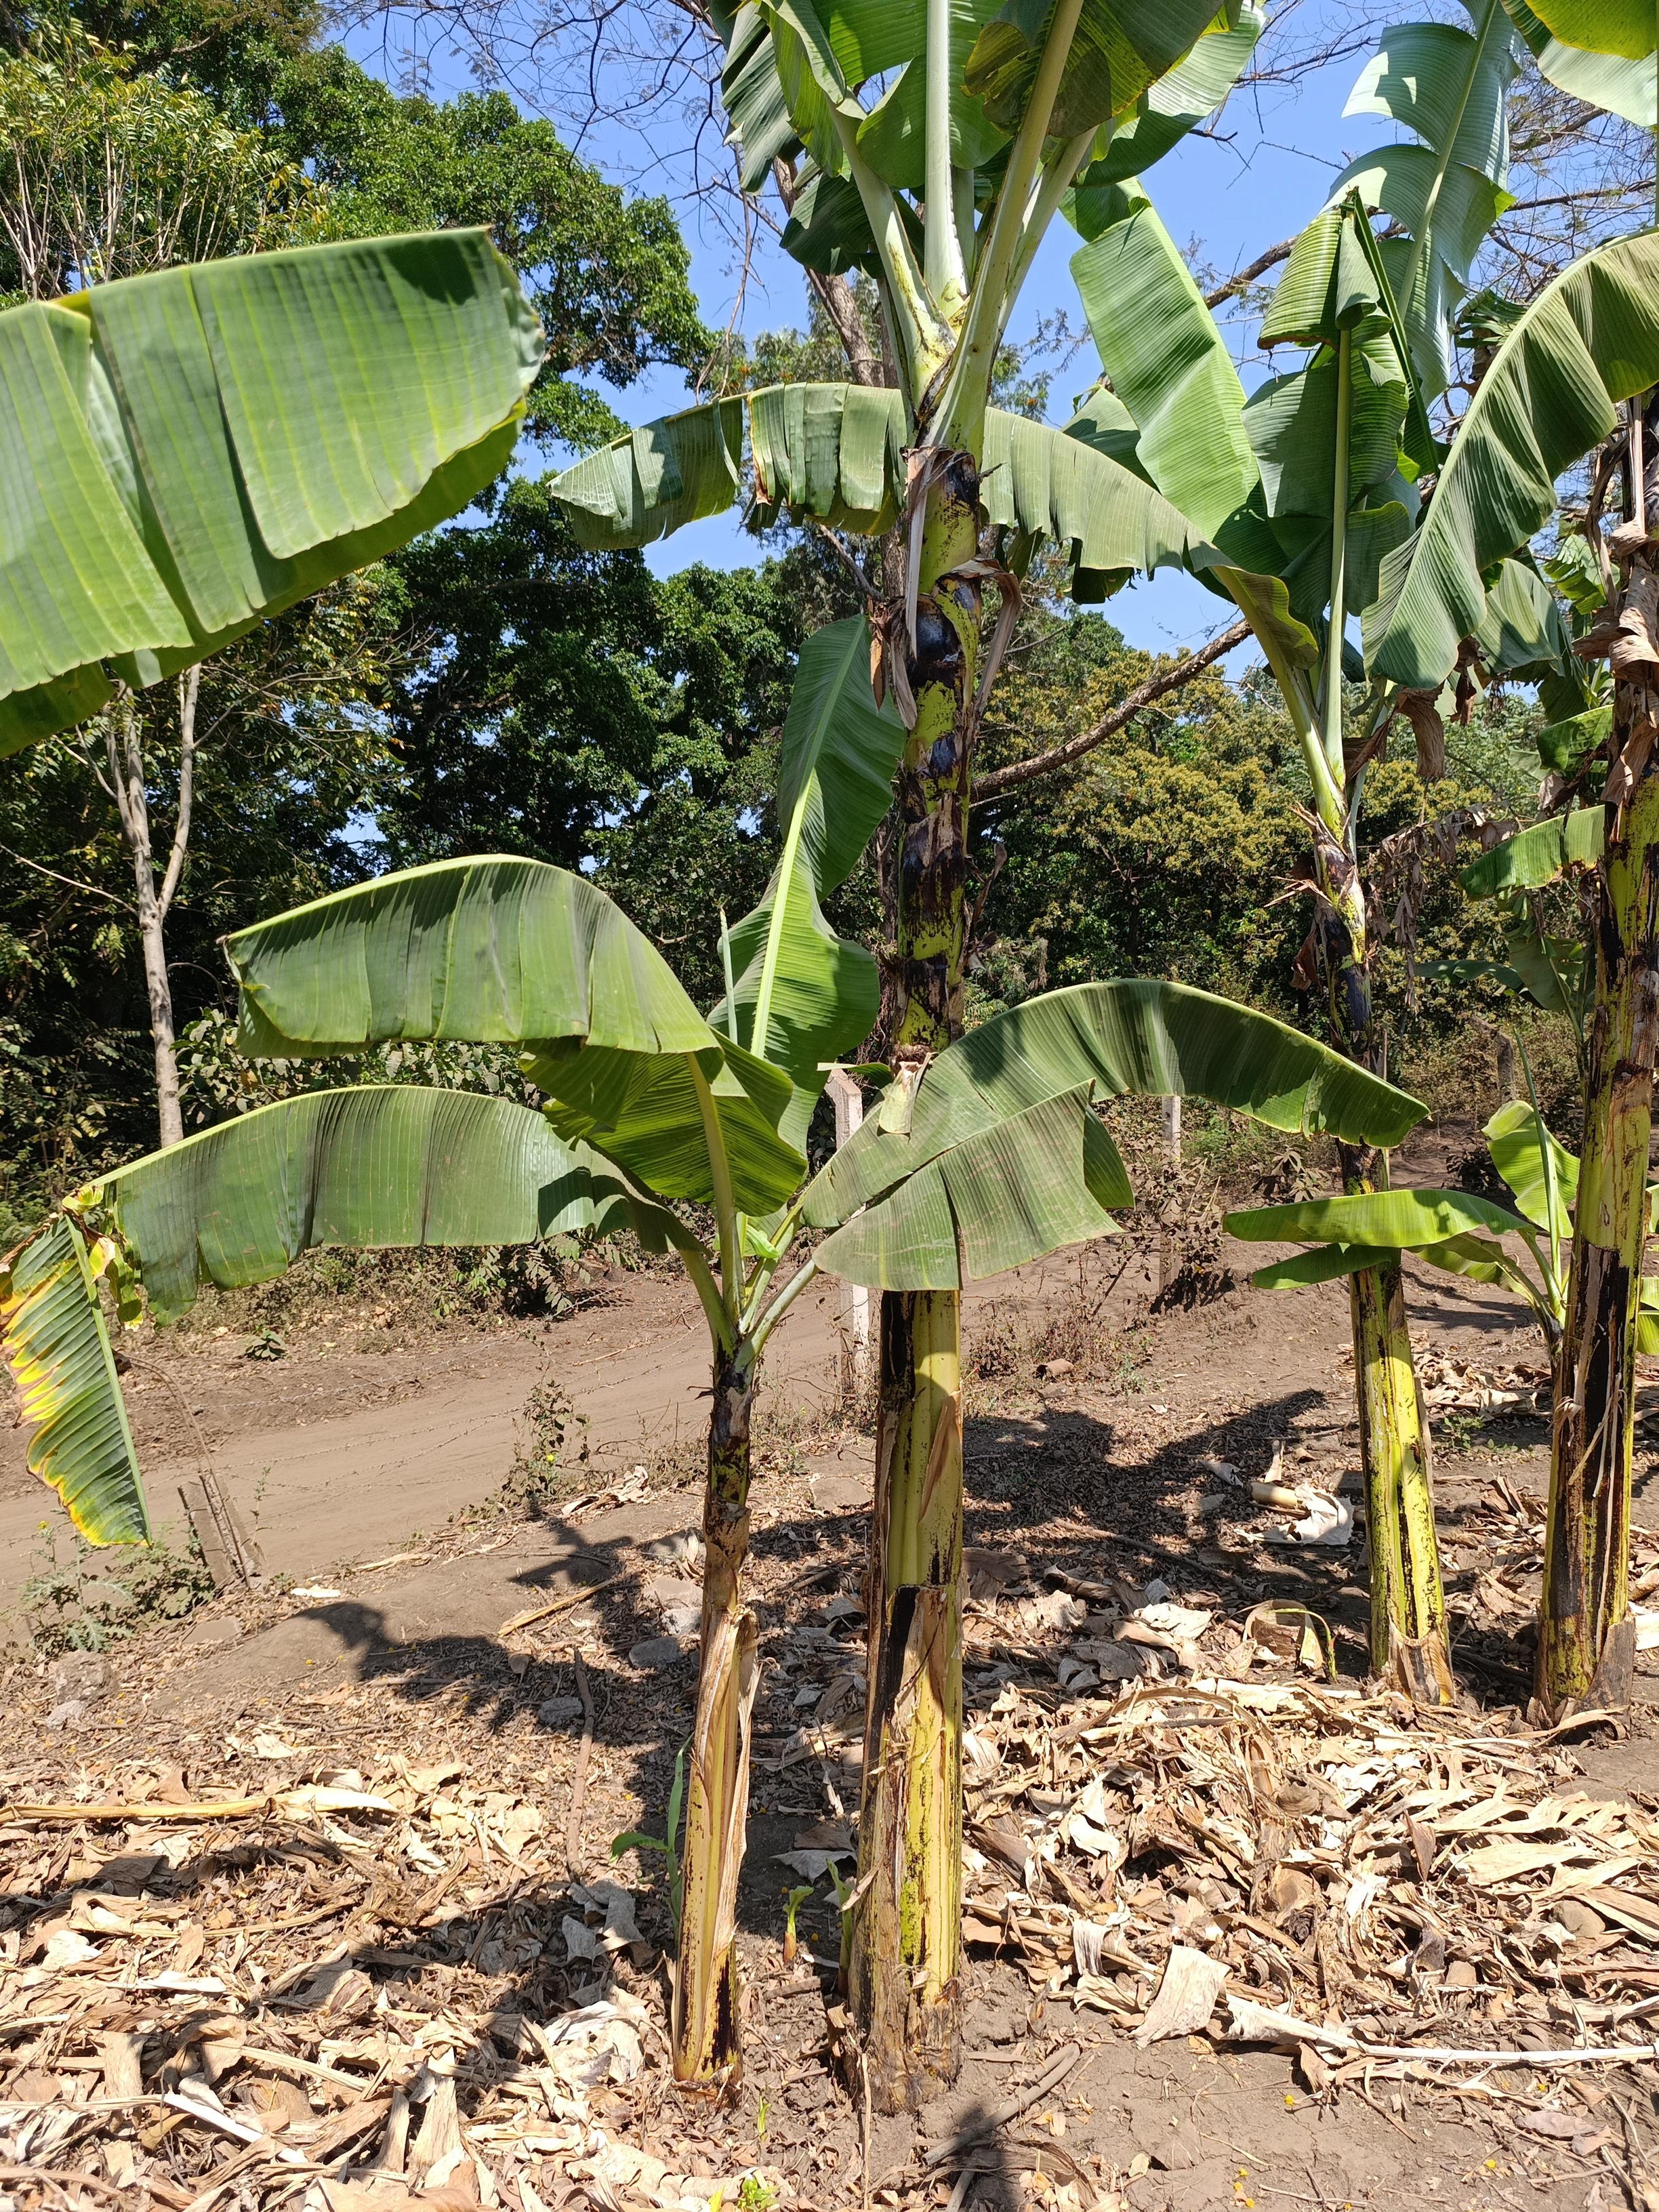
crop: banana
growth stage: vegetative
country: Tanzania
